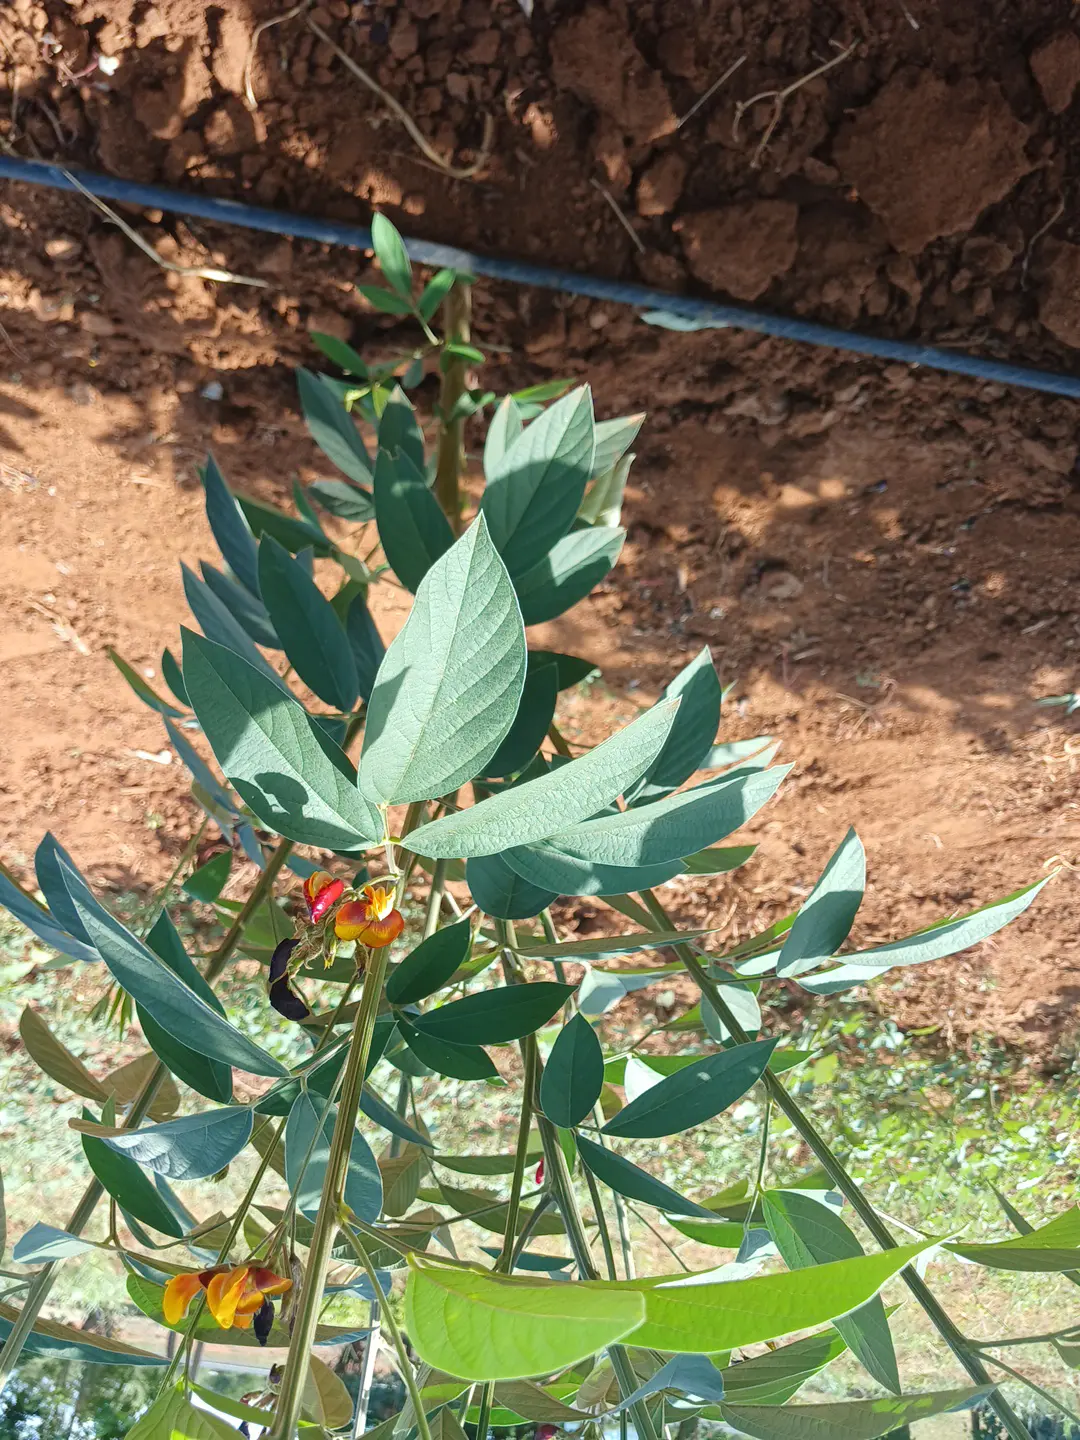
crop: pigeonpea
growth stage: development pod
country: Kenya
